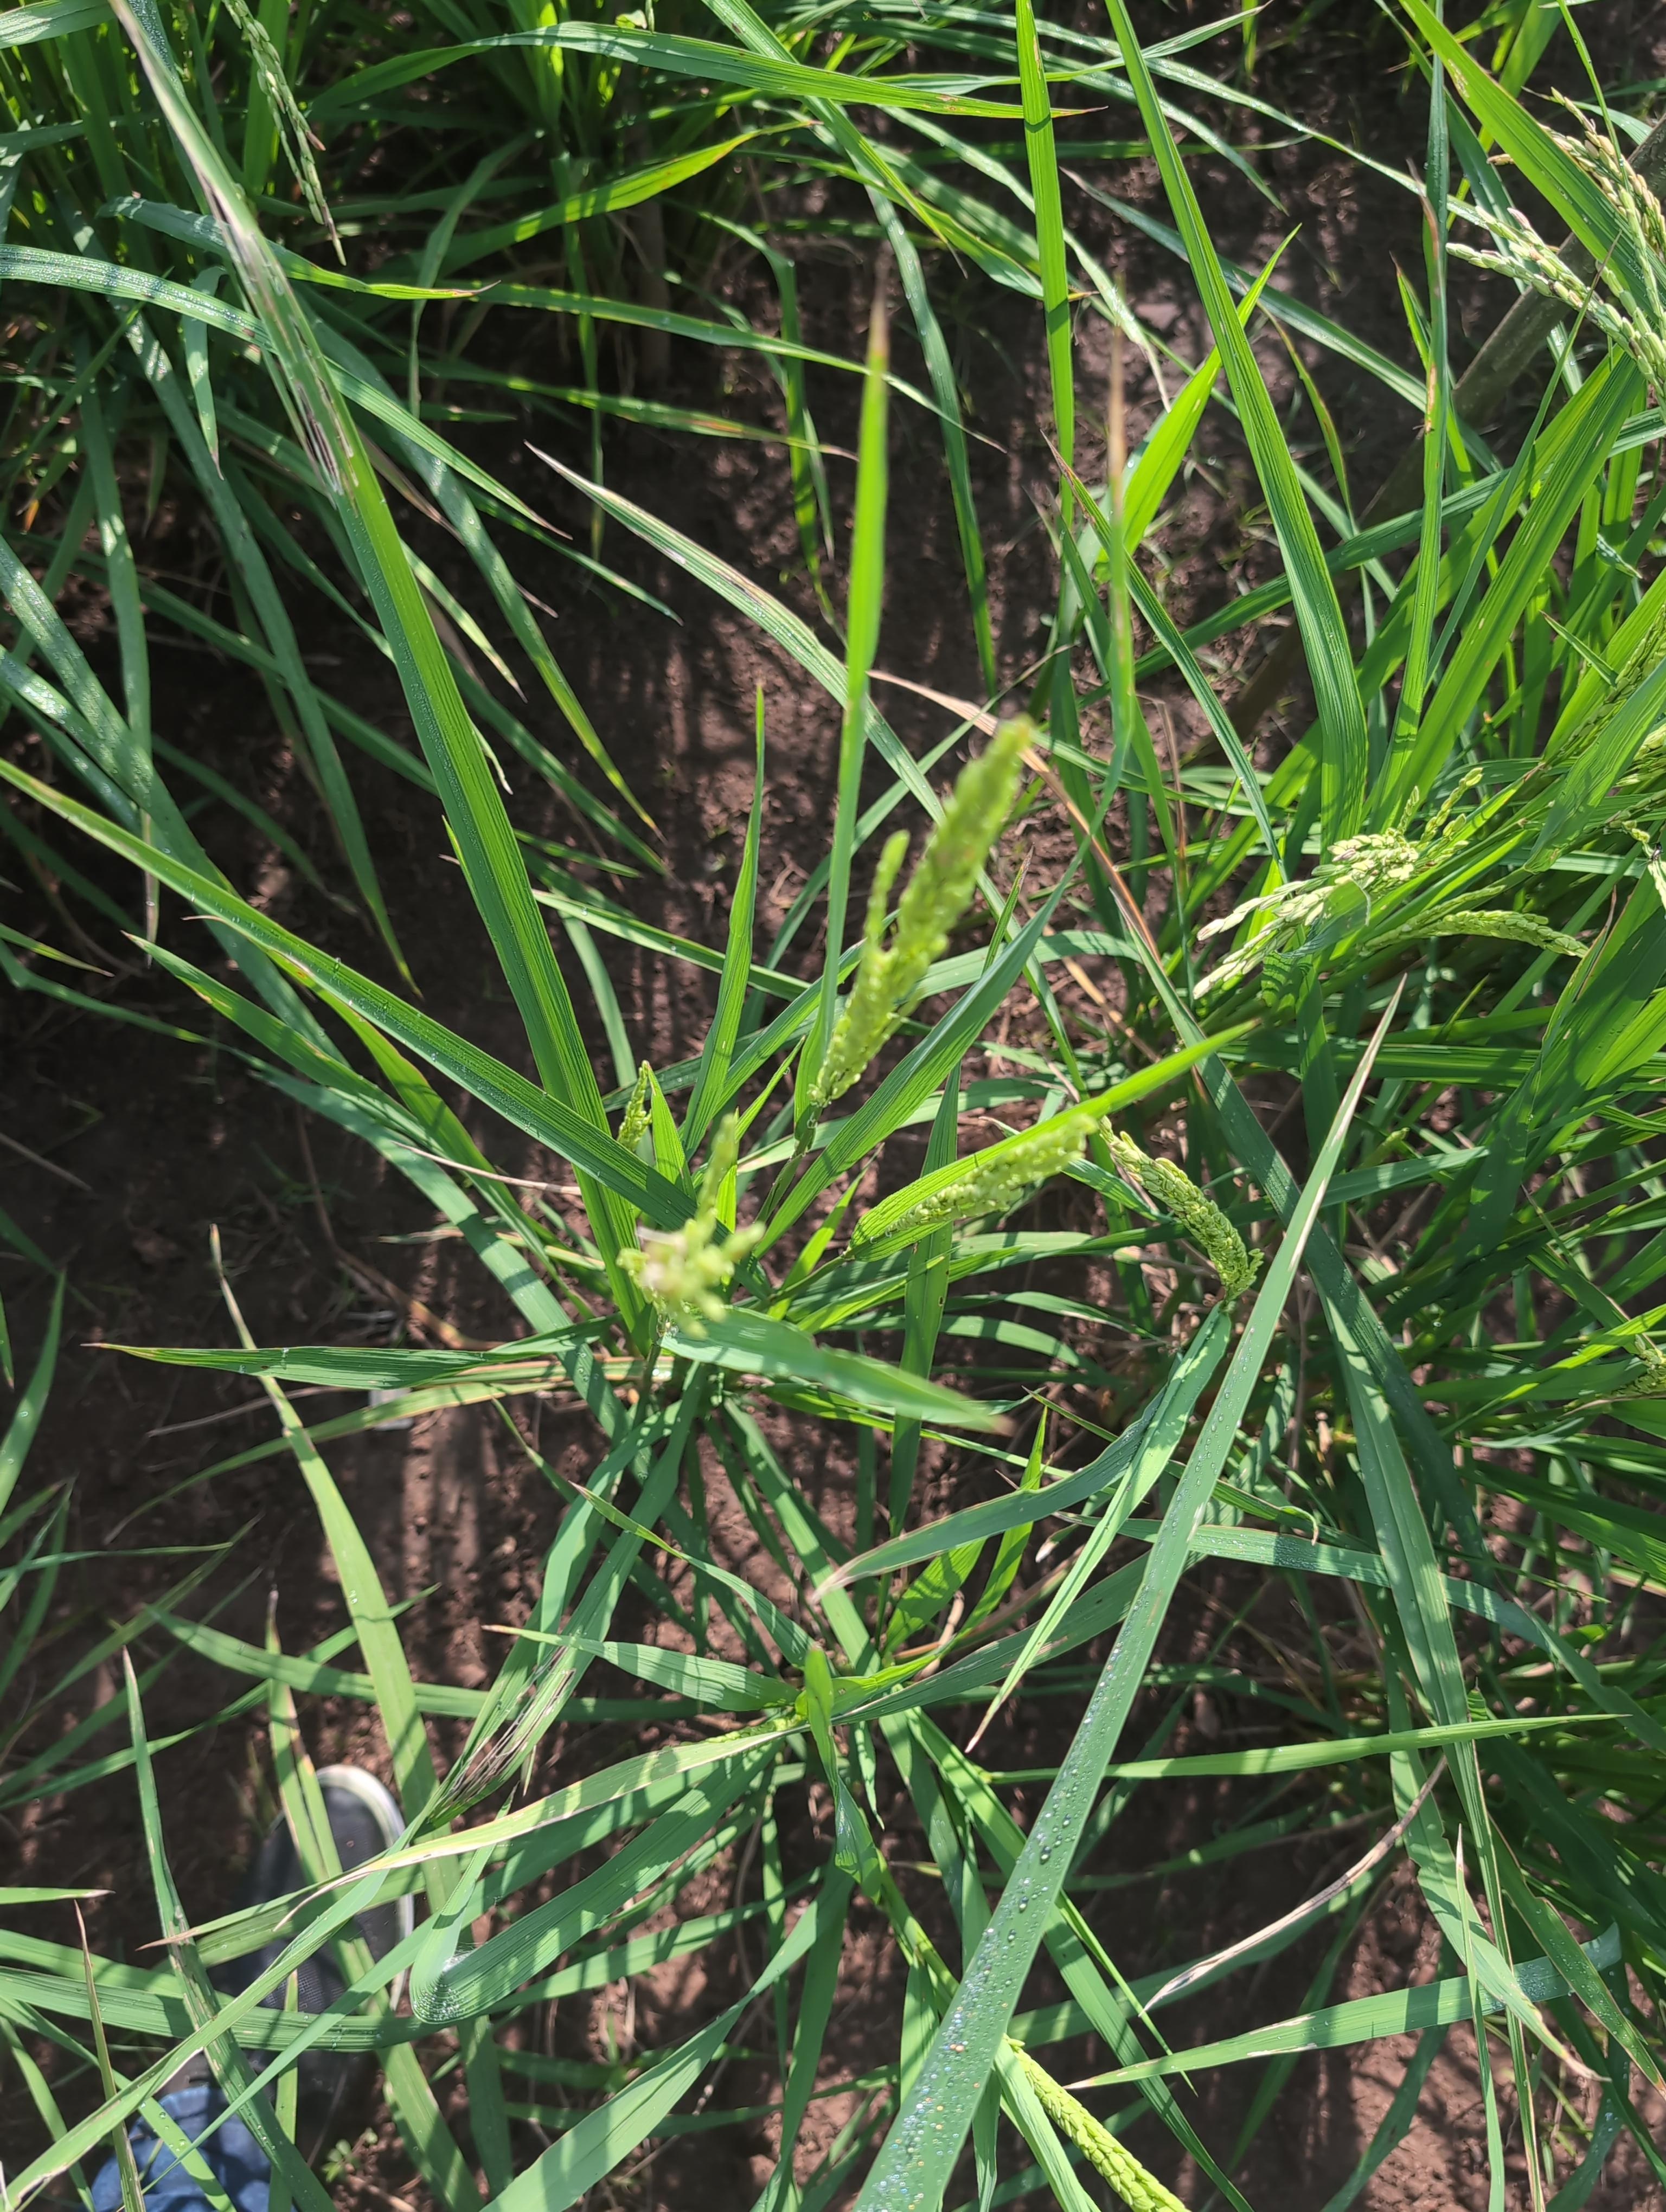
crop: rice
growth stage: stage milk
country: Côte d'Ivoire
